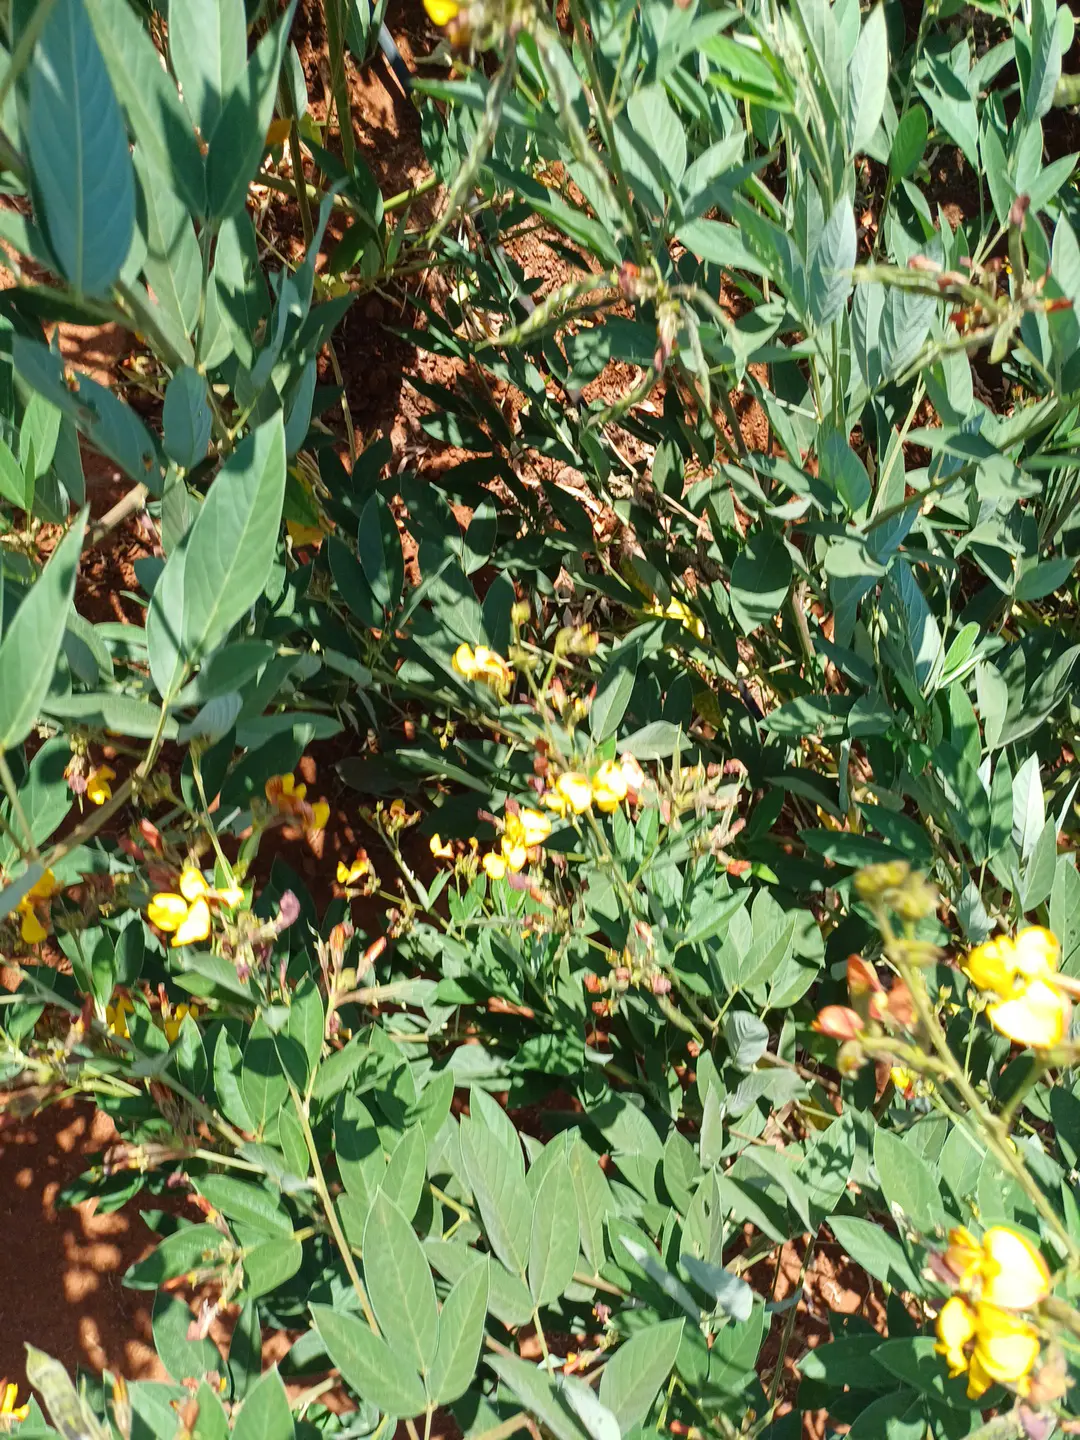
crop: pigeonpea
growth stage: development pod
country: Kenya
